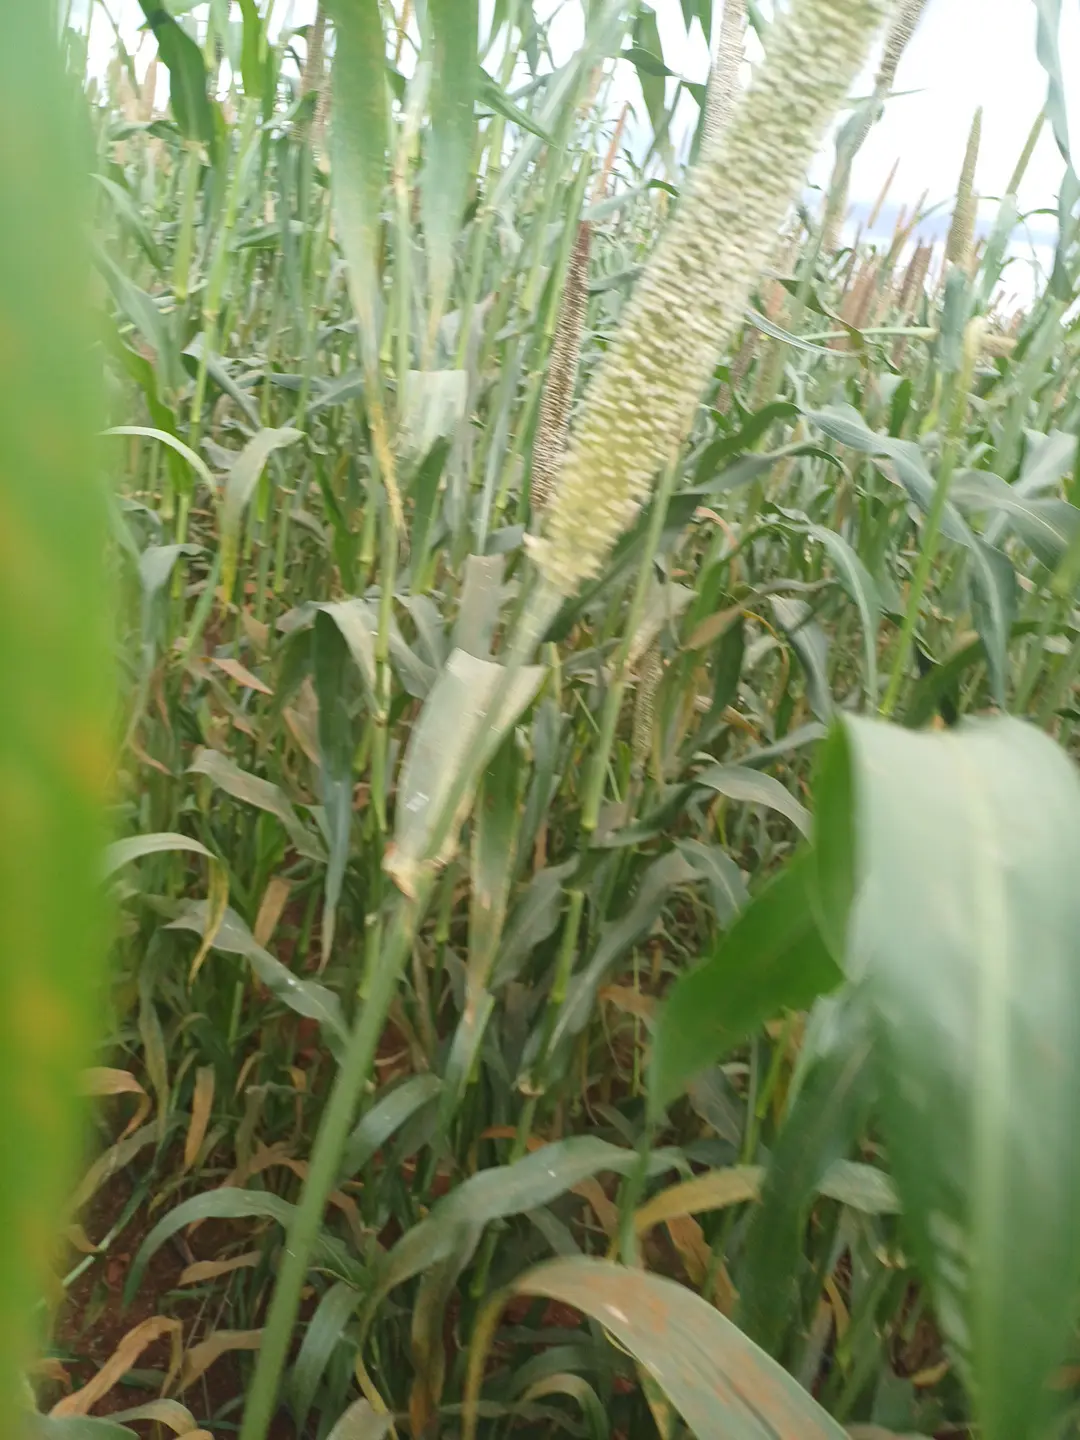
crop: pearl millet
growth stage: flowering
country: Kenya
